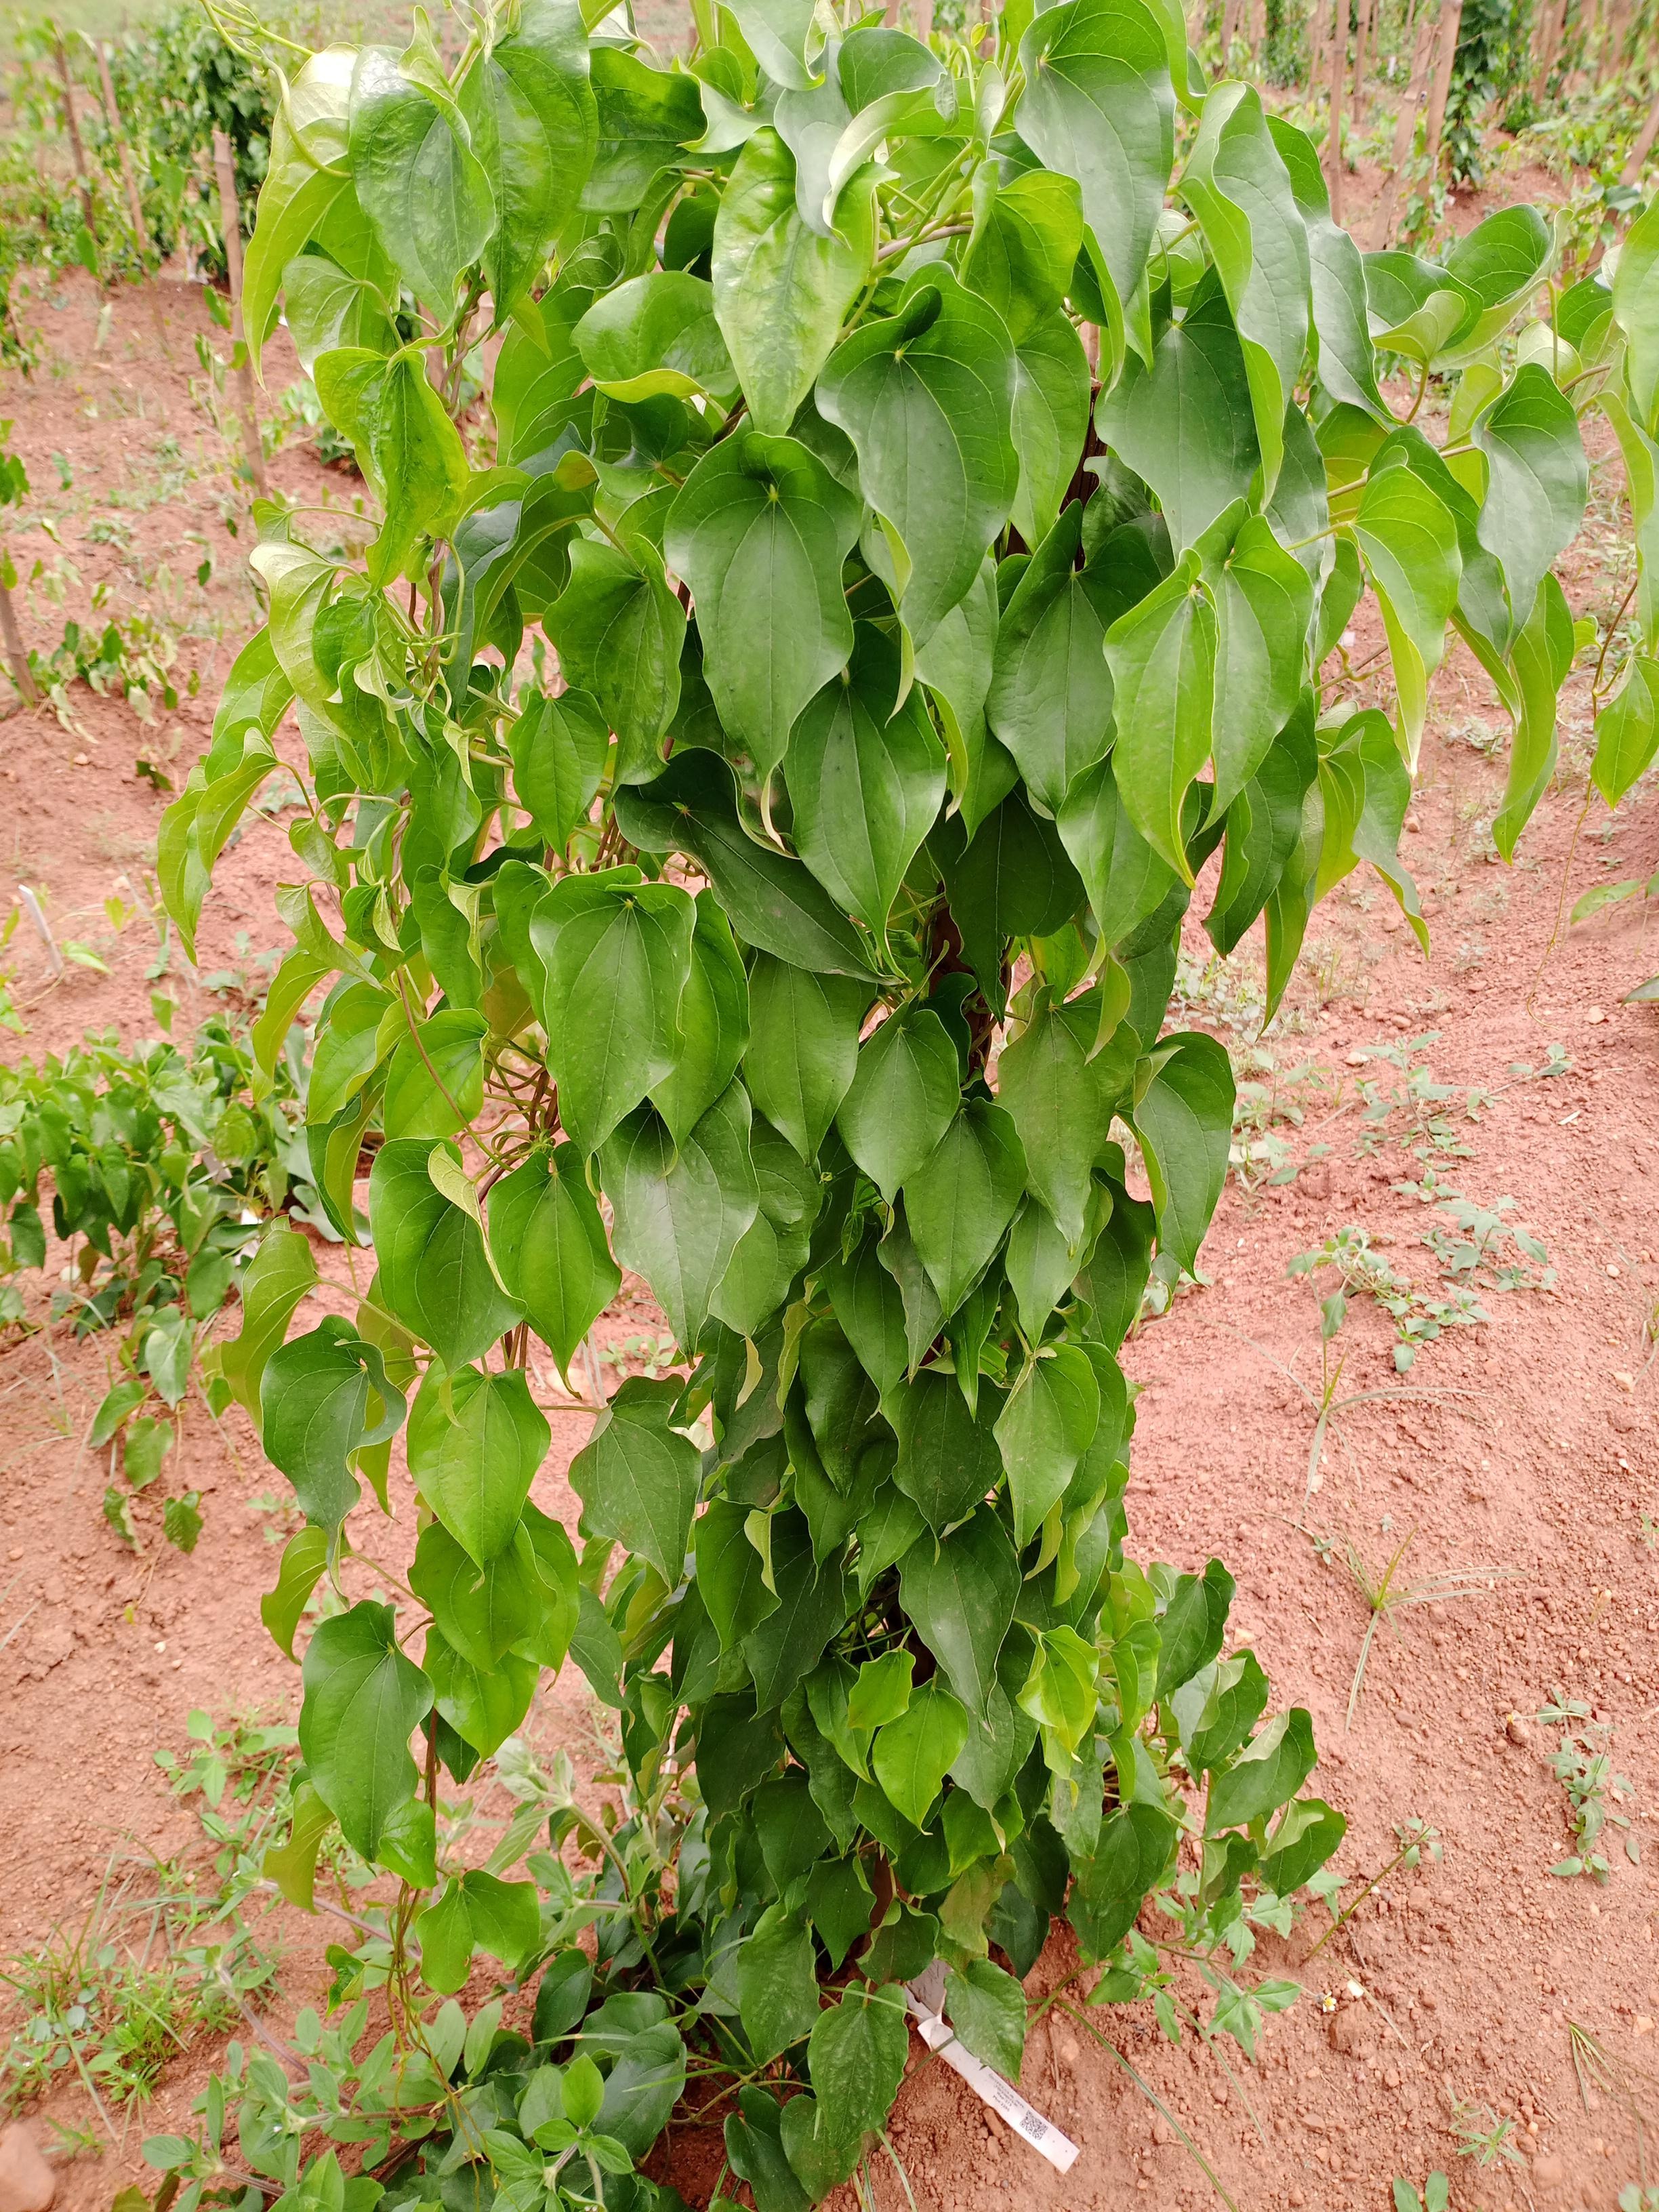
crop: yam
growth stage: vegetative
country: Nigeria
